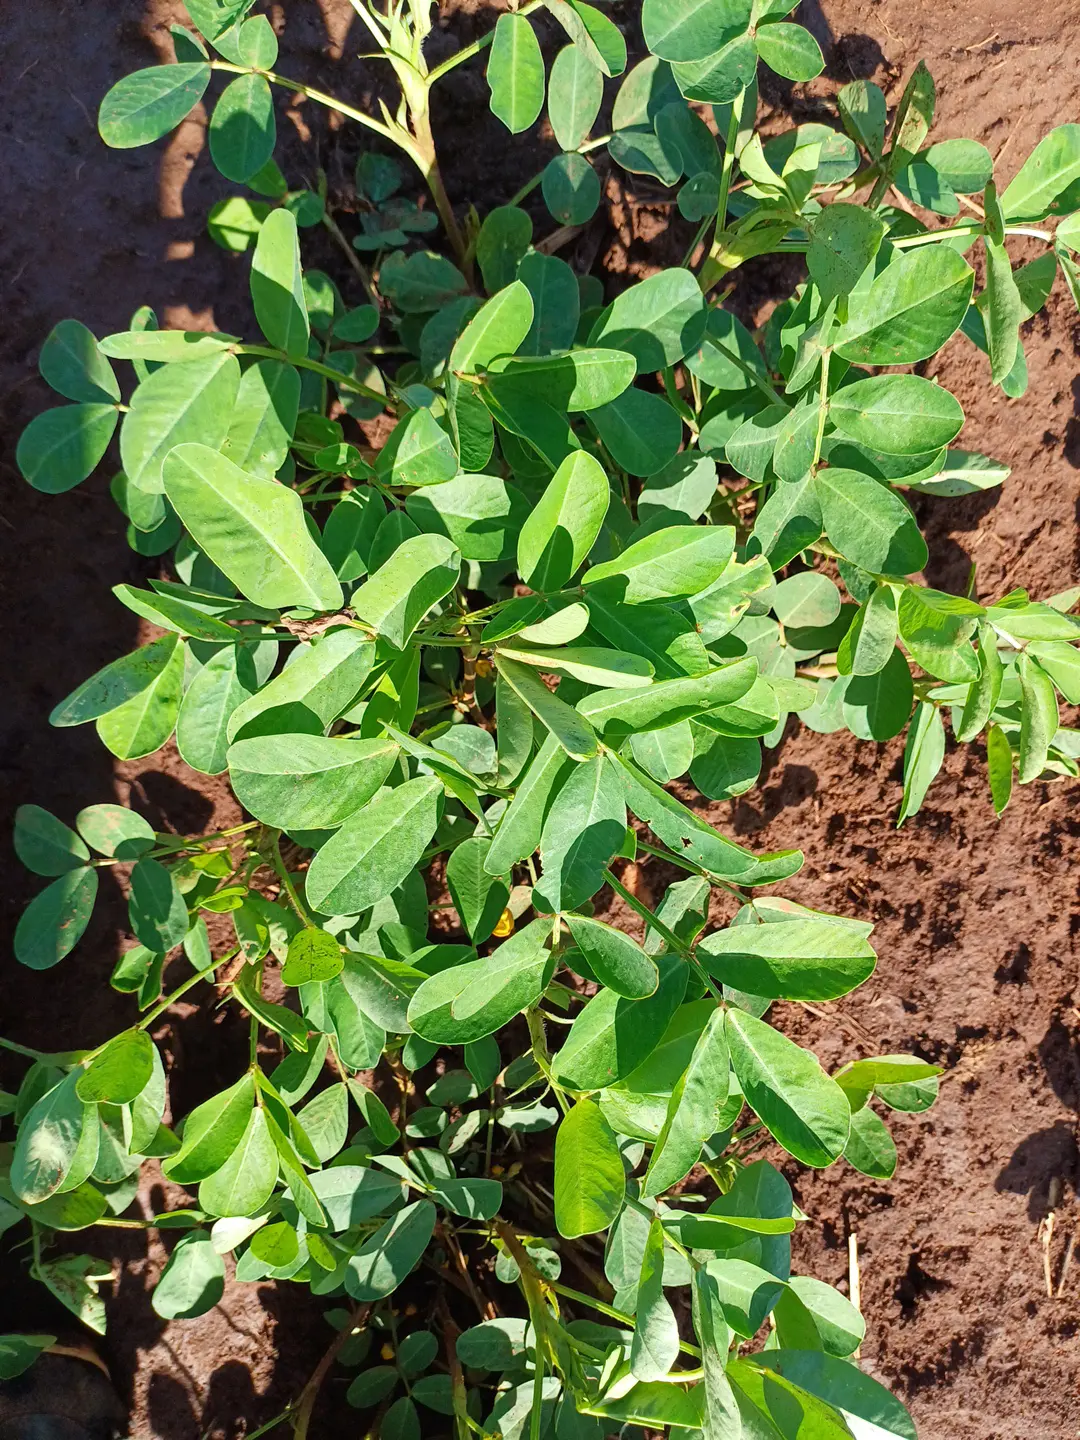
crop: groundnut
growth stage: flowering
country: Kenya
